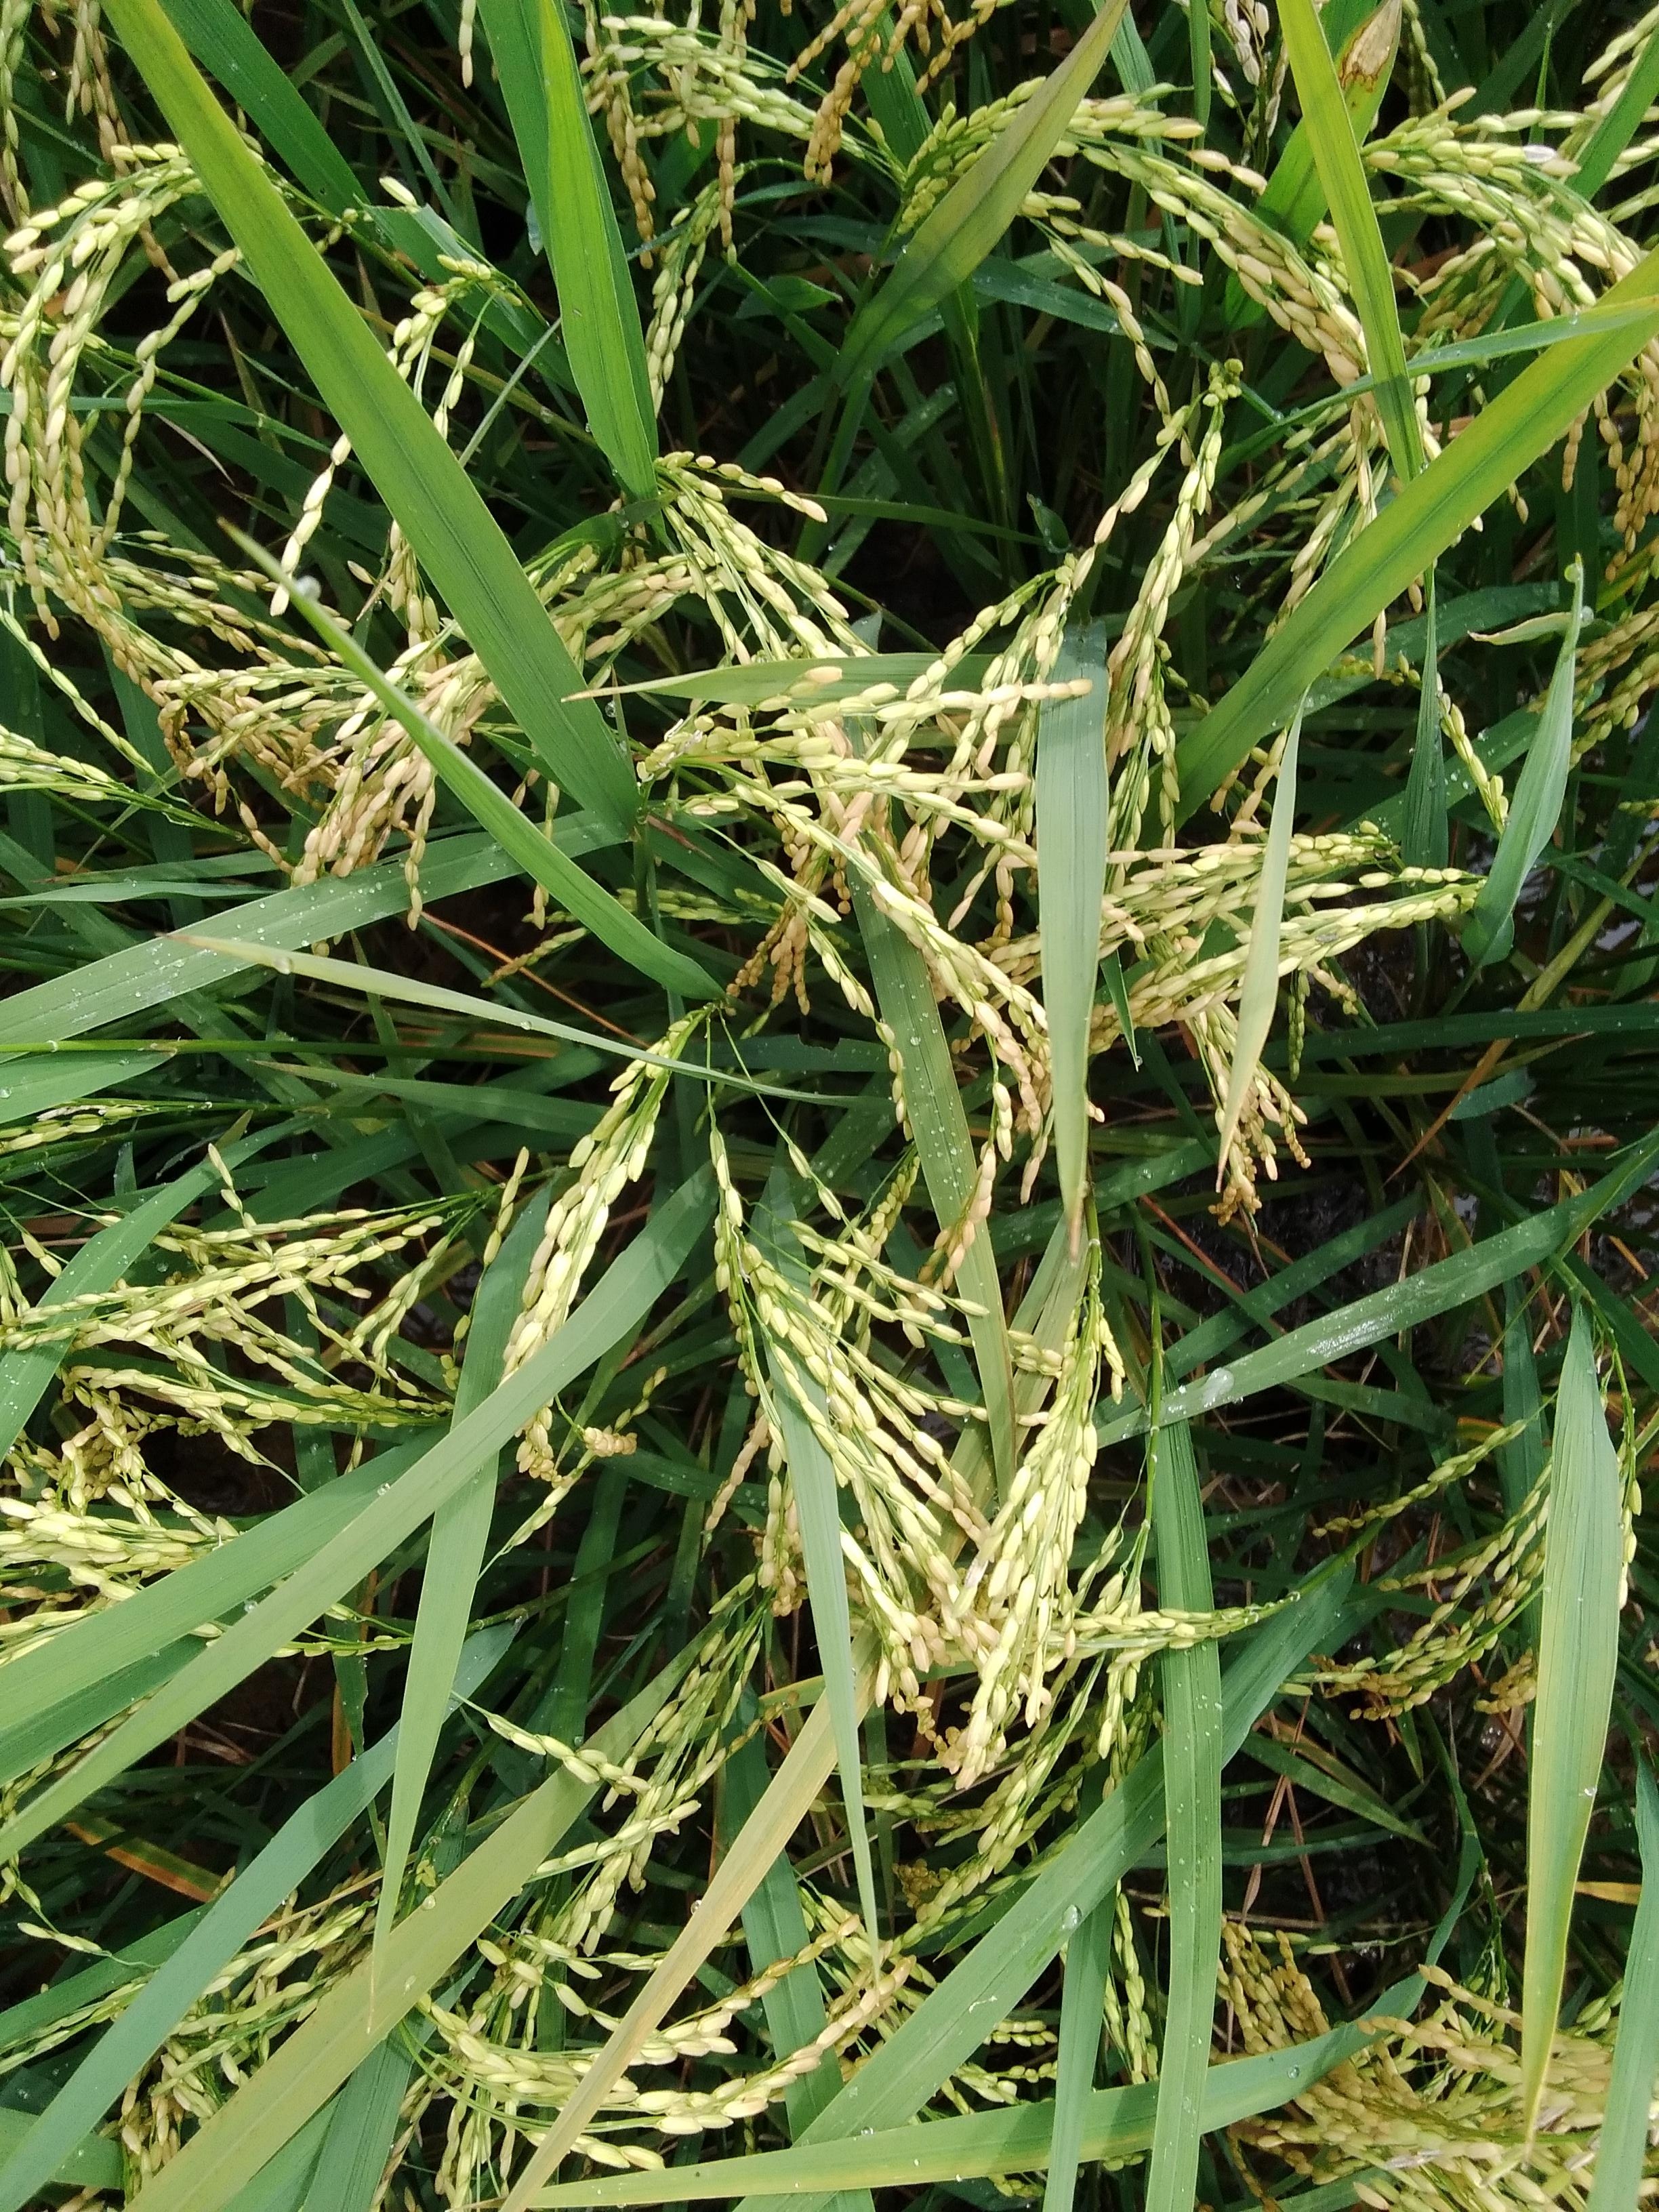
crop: rice
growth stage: ripening
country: Nigeria
